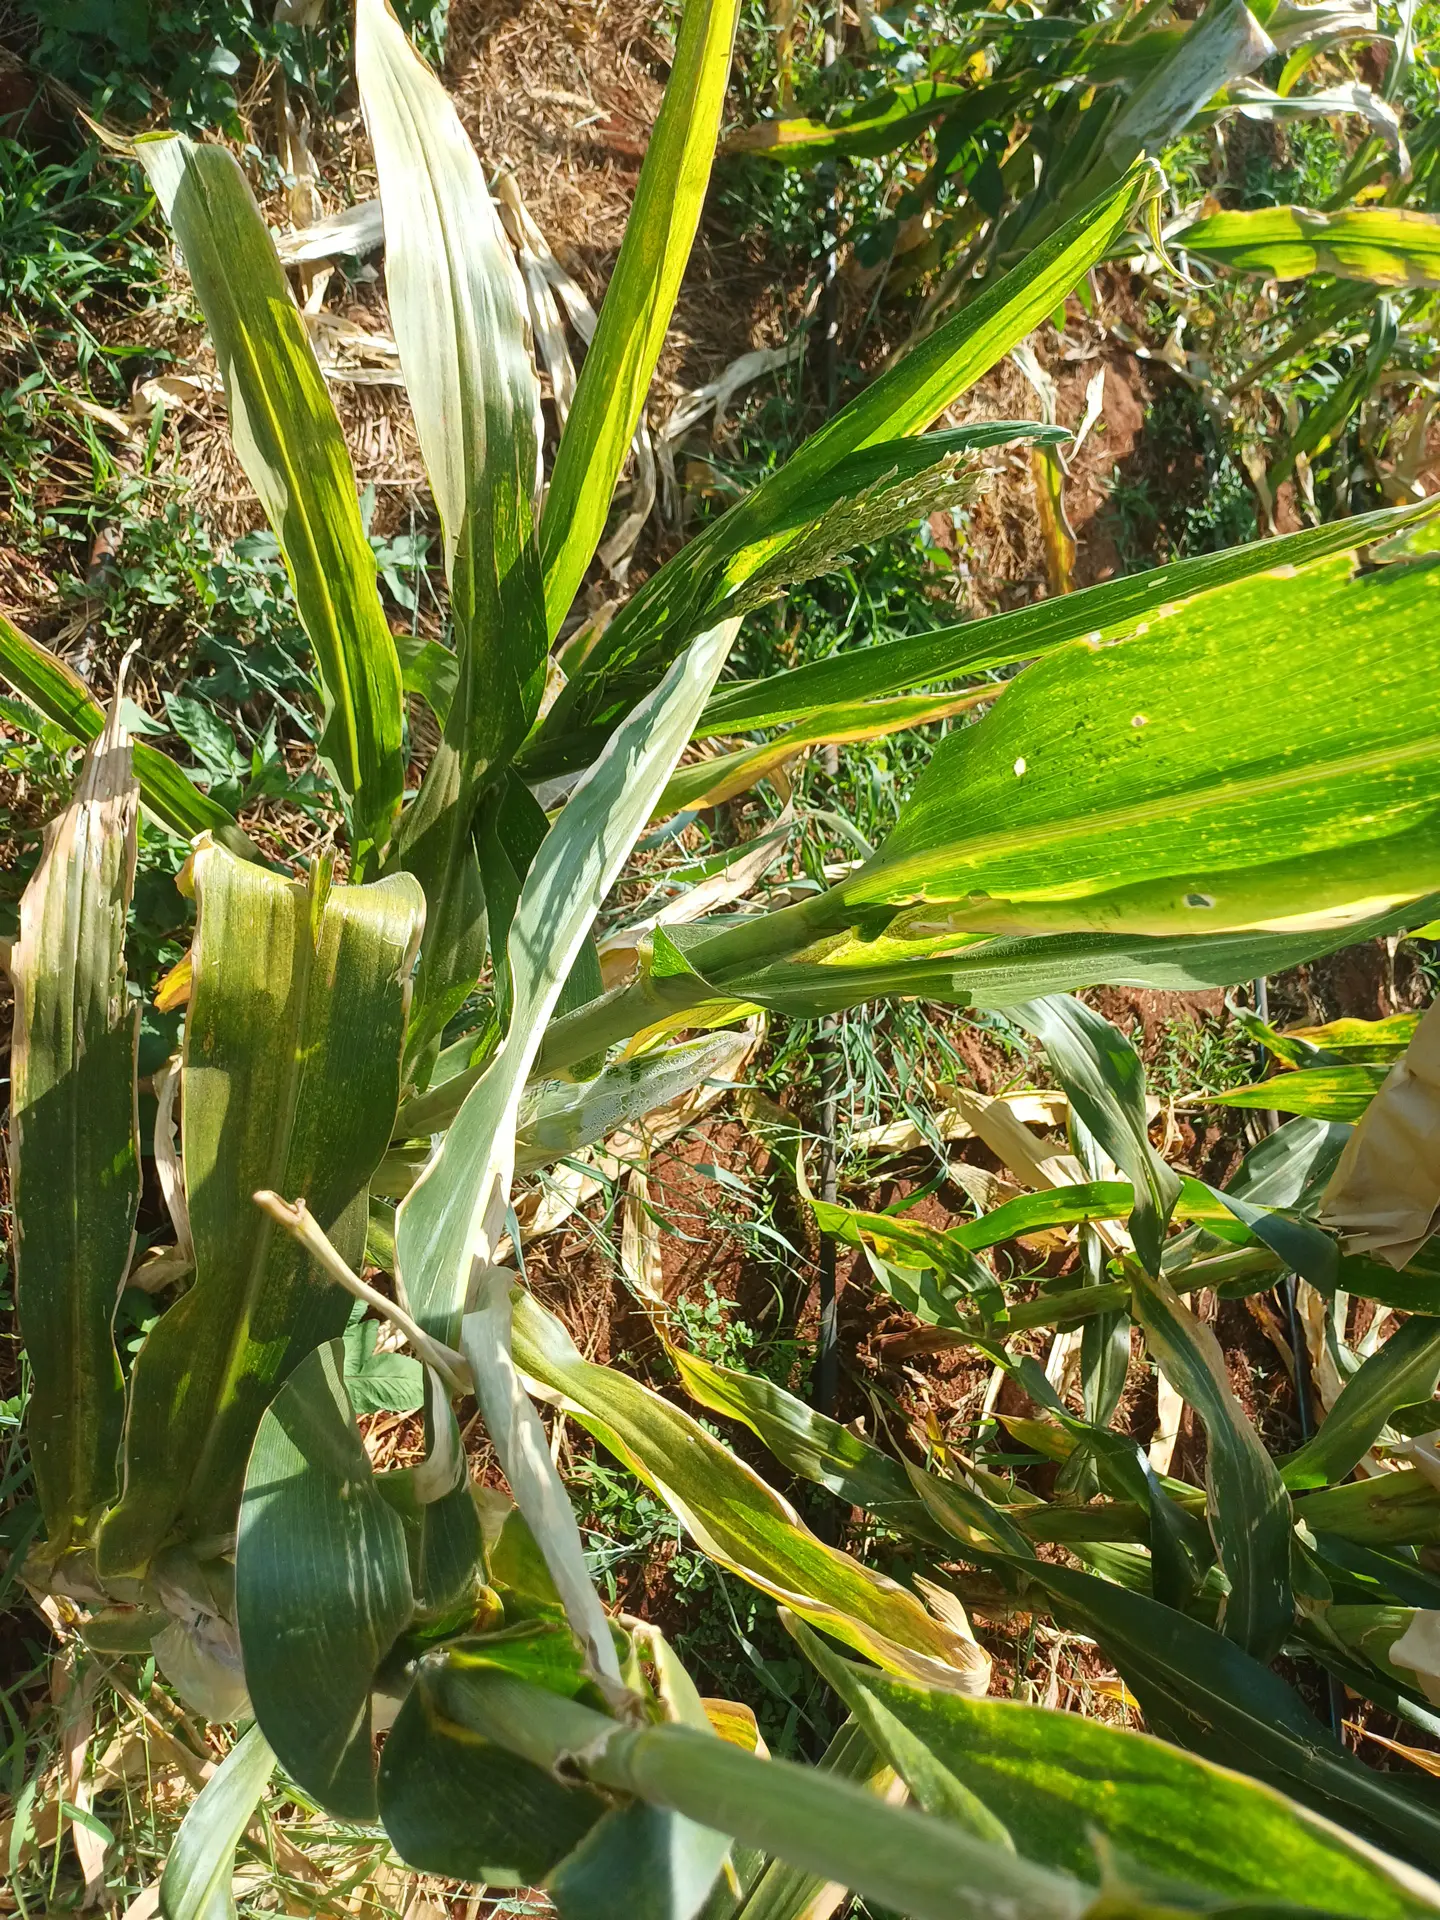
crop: maize
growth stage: flowering
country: Kenya
